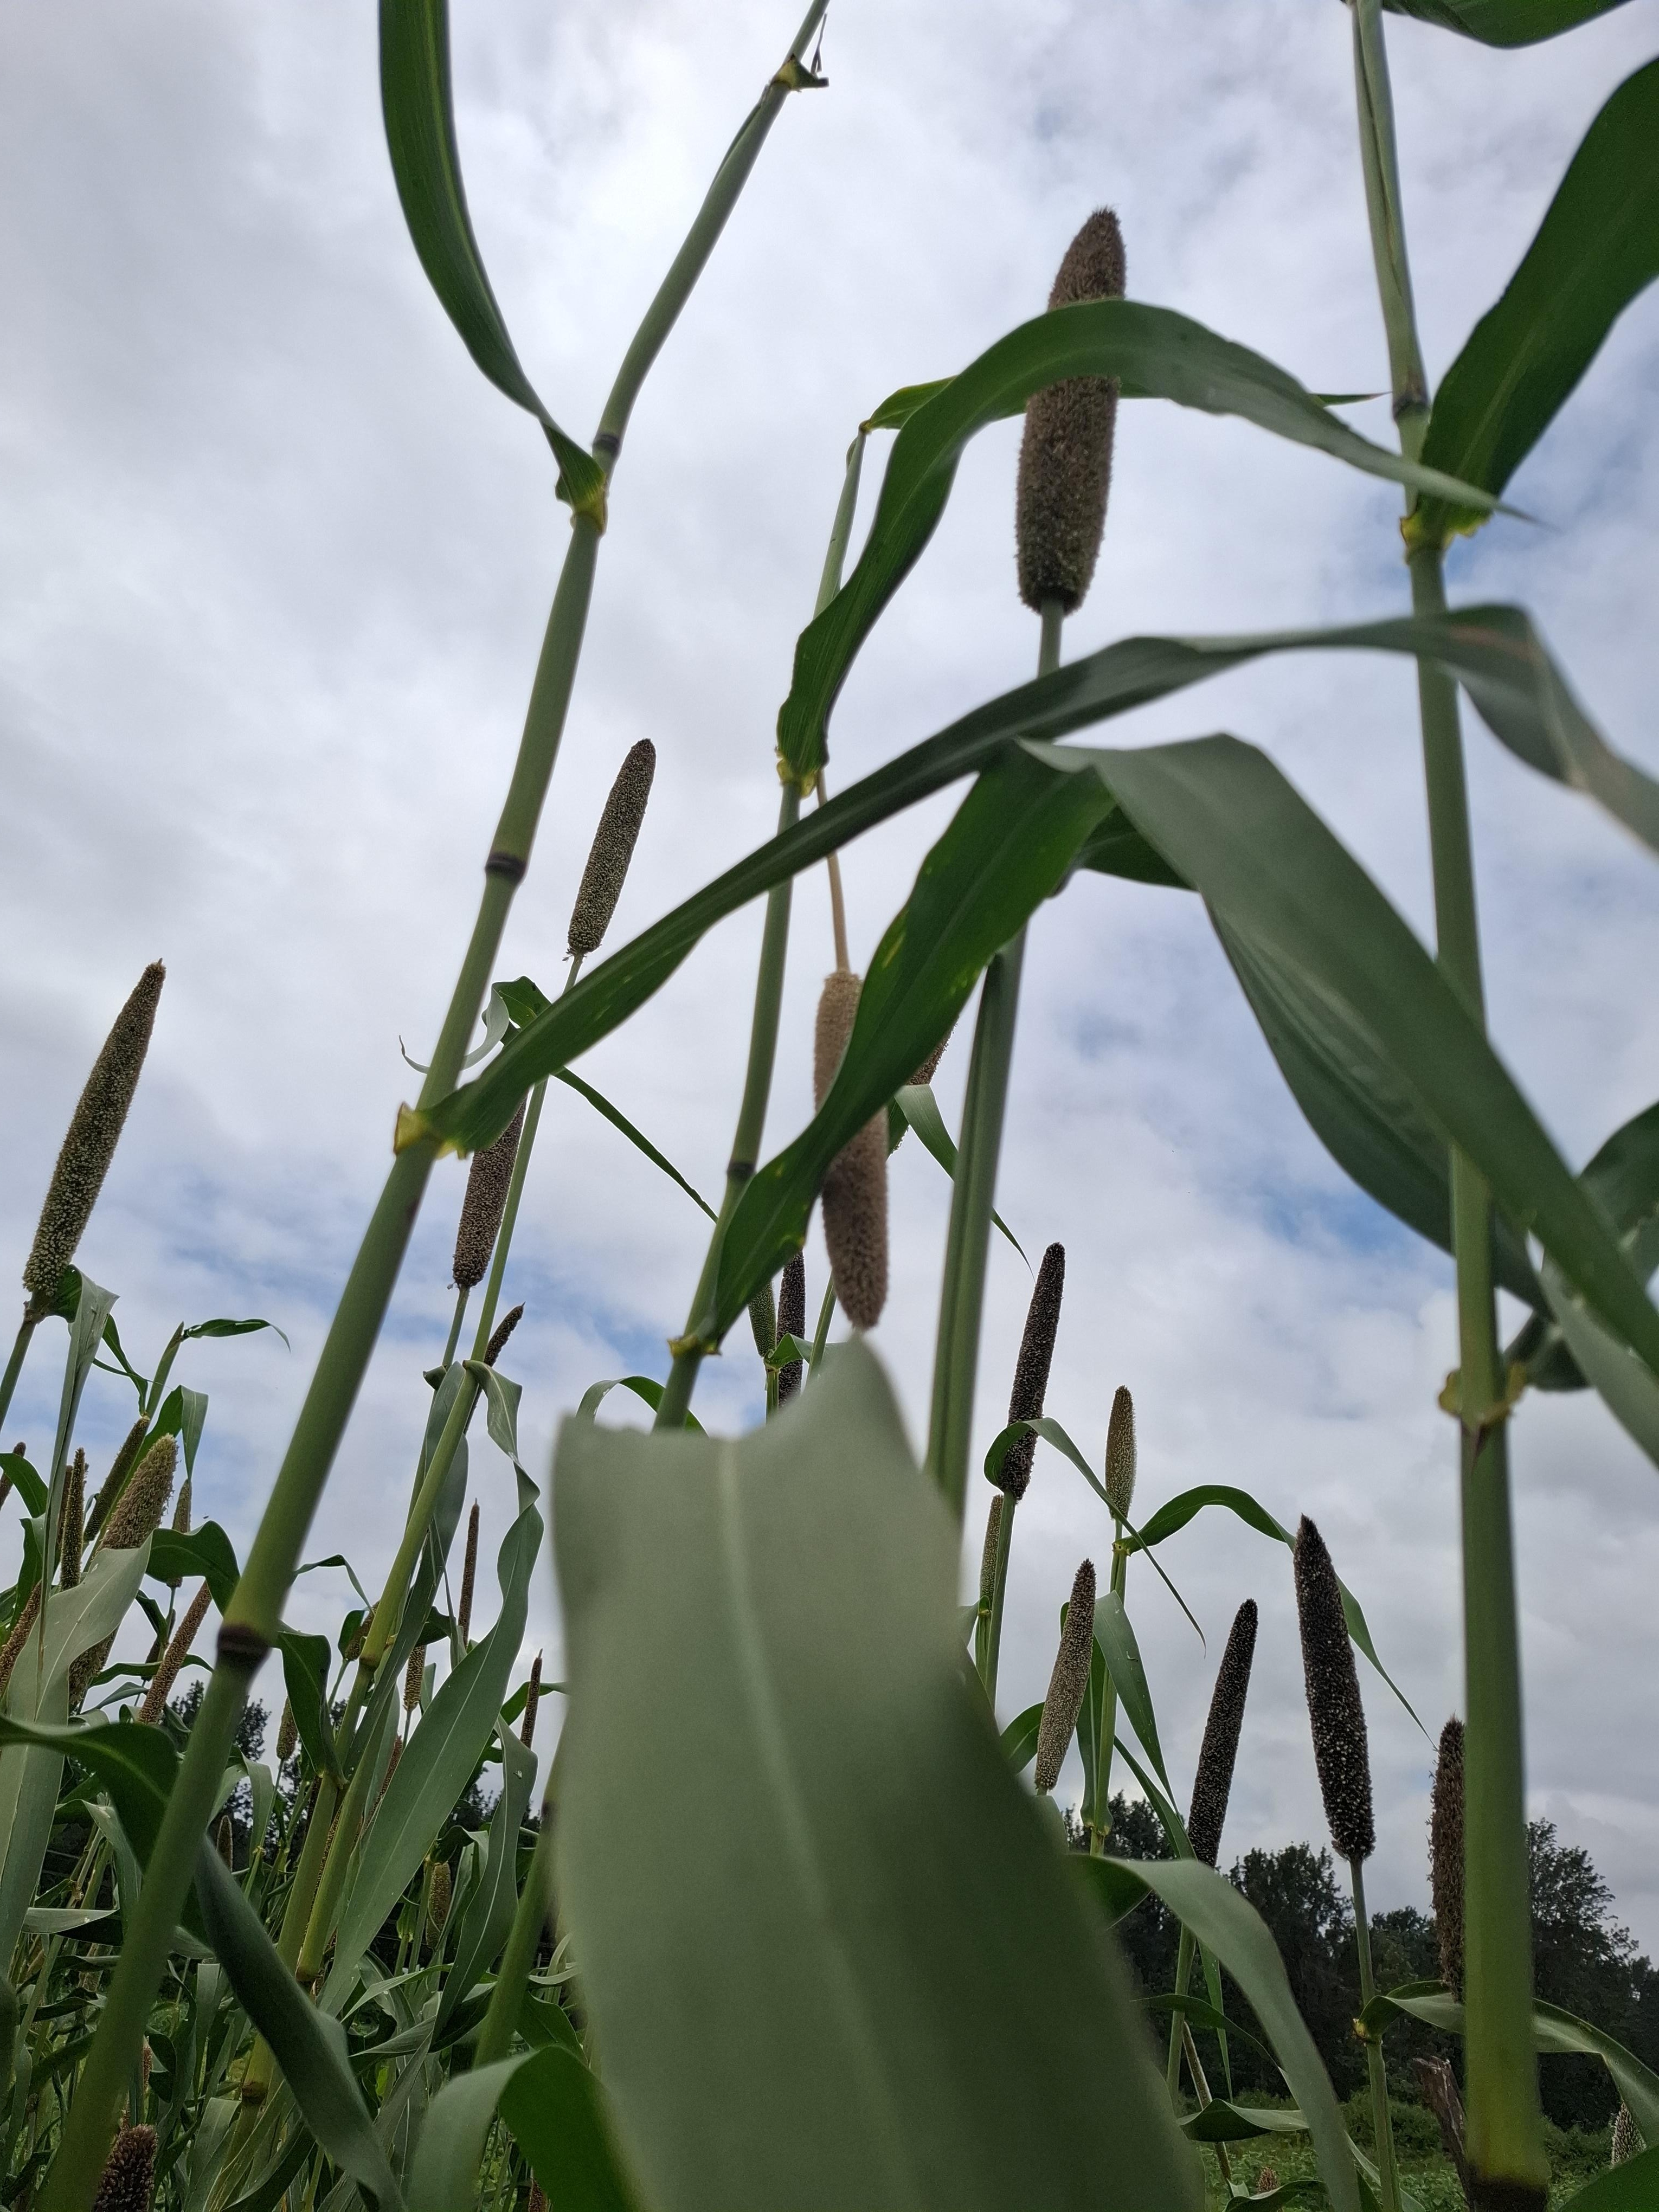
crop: pearl millet
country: Tanzania
